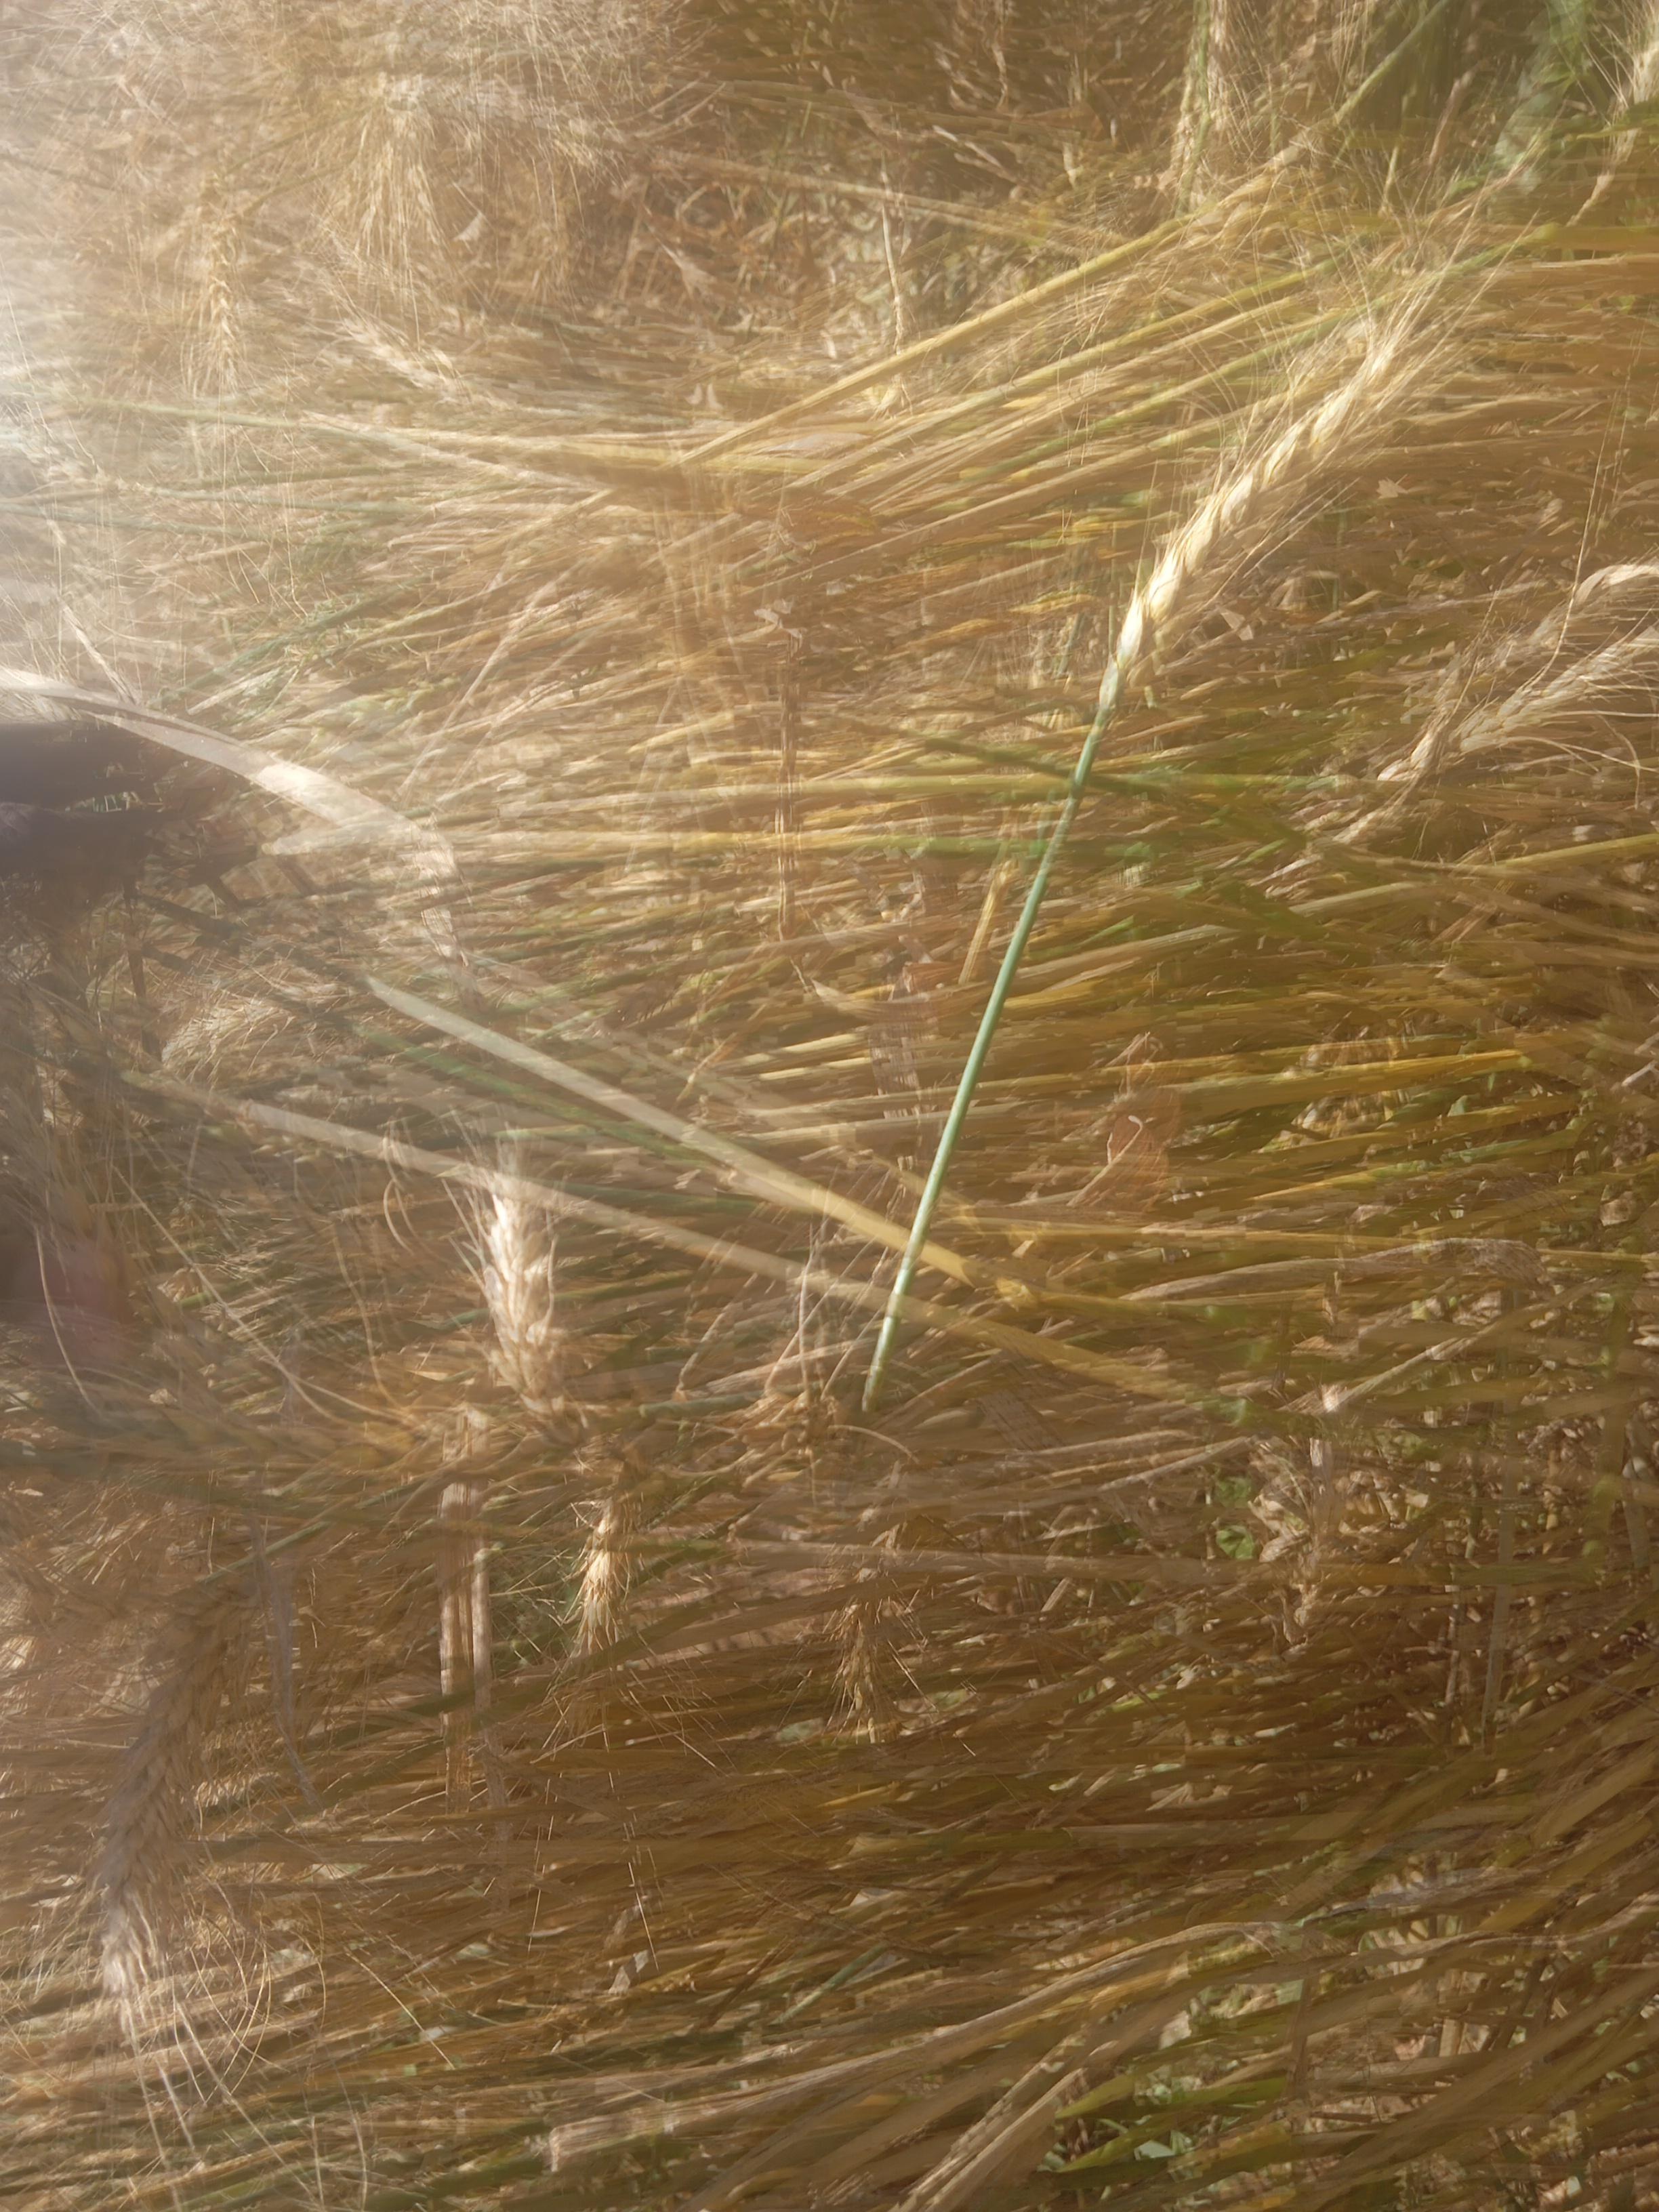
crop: wheat
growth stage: maturity
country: Kenya
